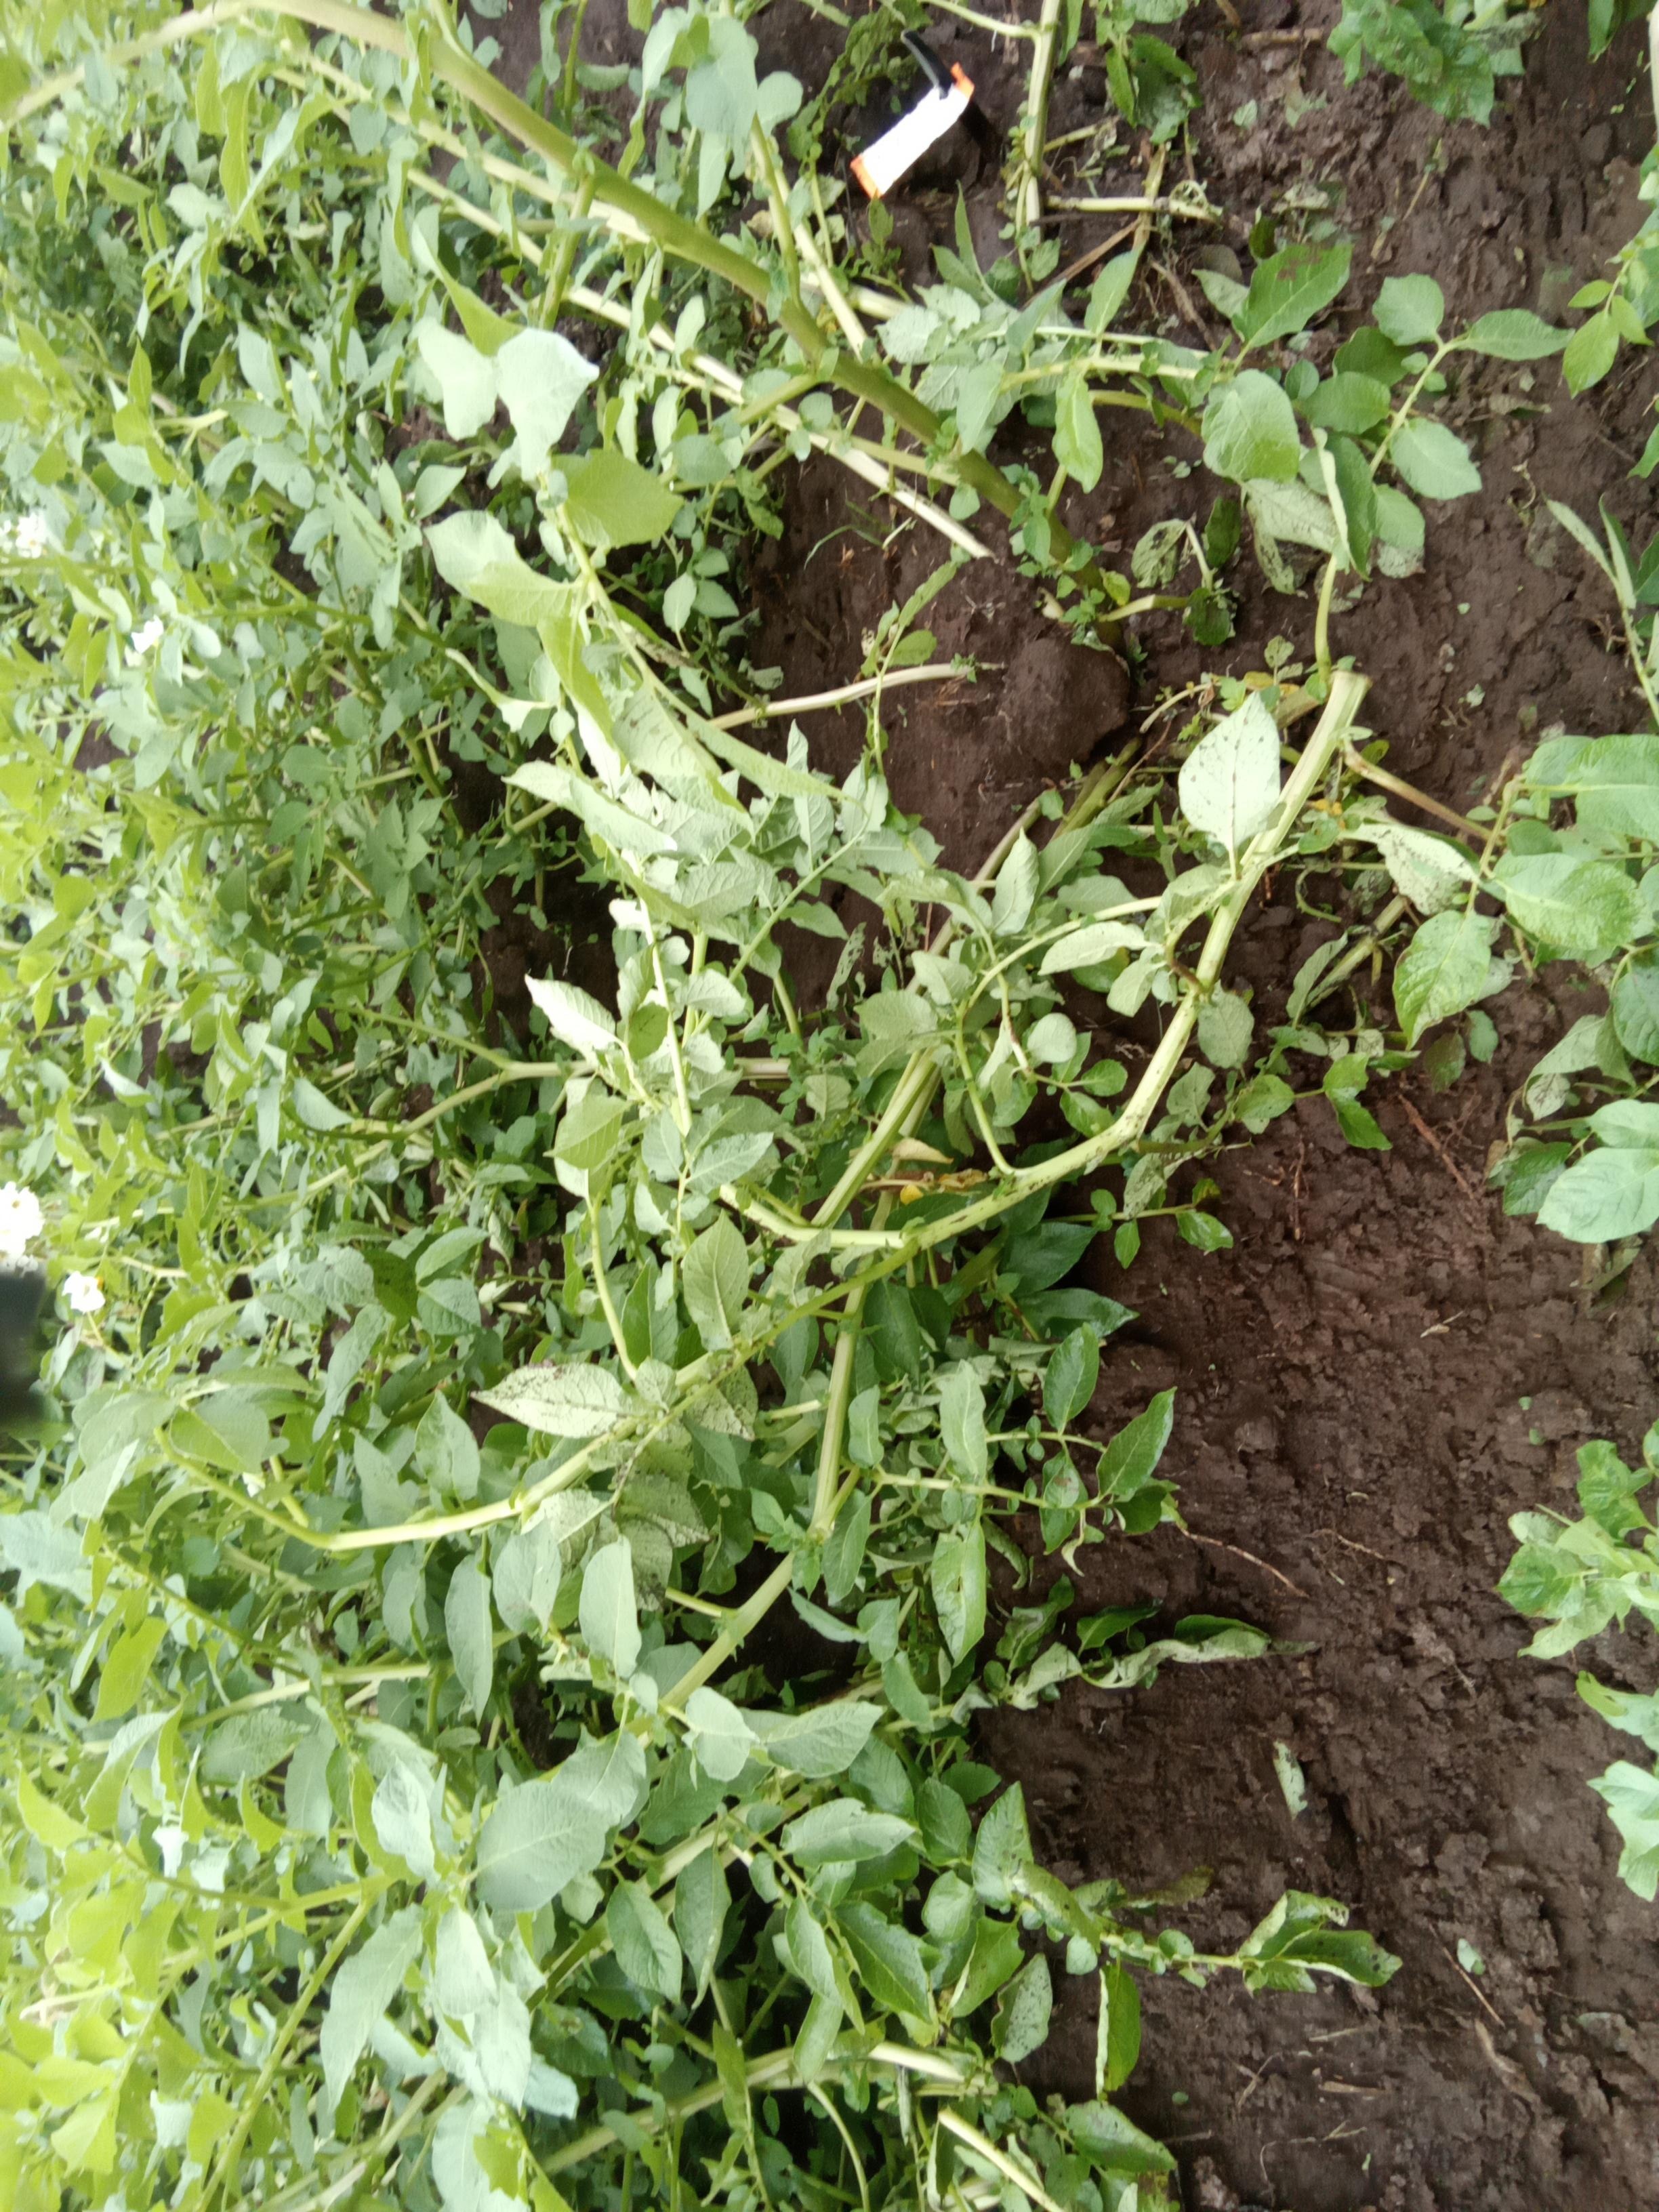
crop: potato
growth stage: flowering
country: Kenya
